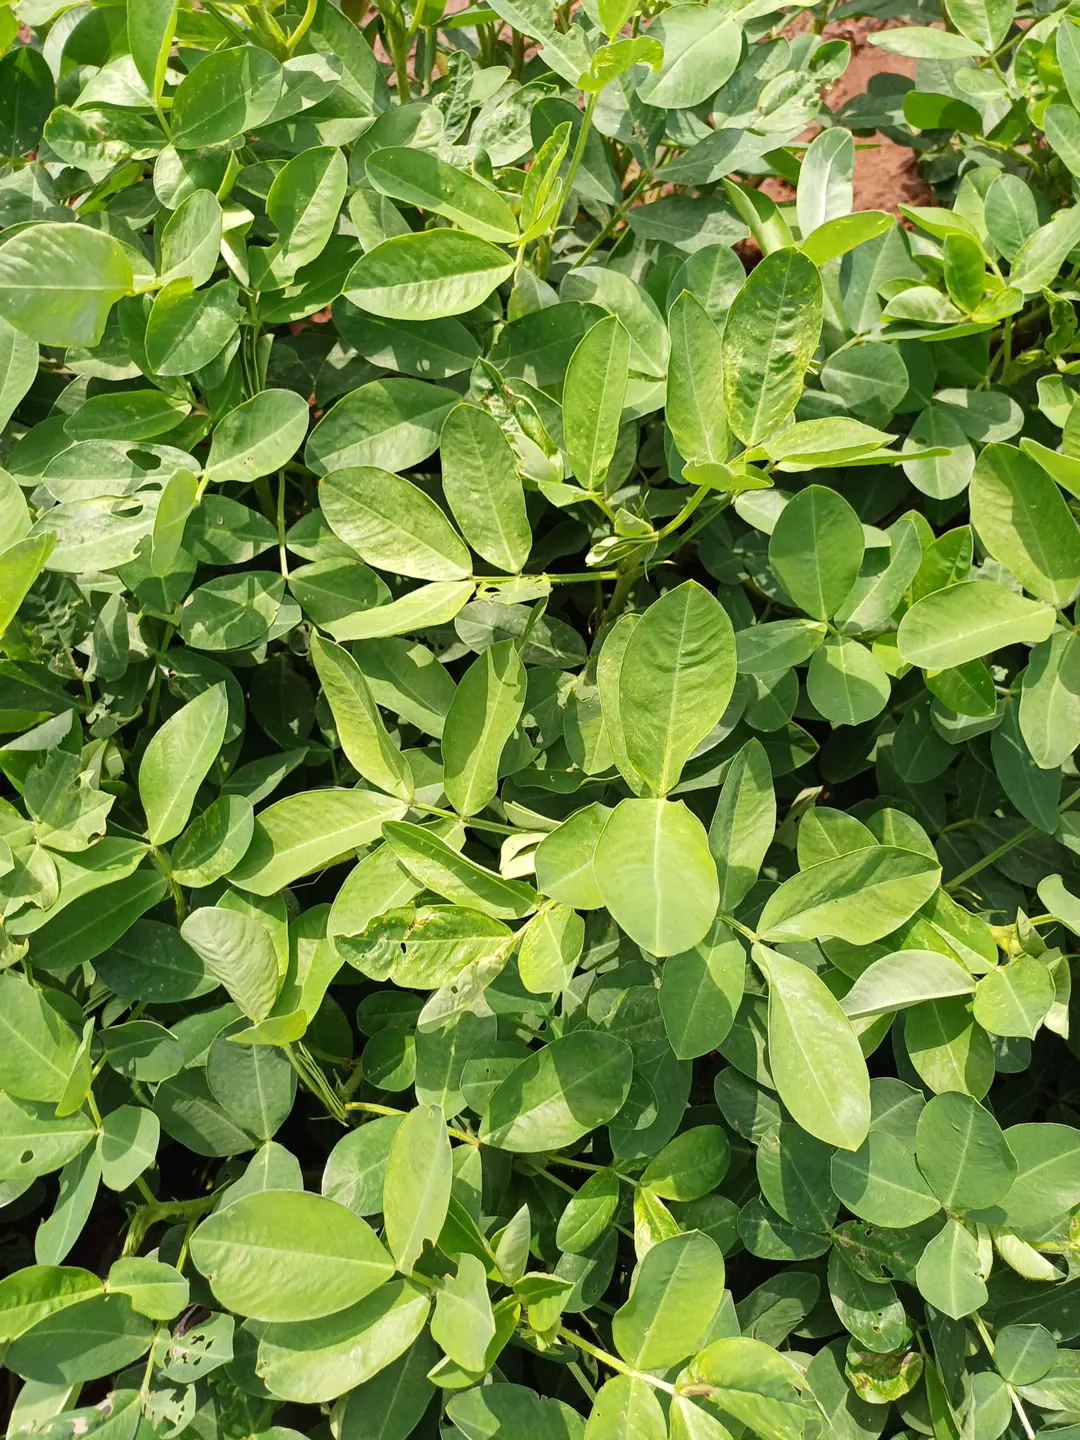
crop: groundnut
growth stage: flowering
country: Kenya
